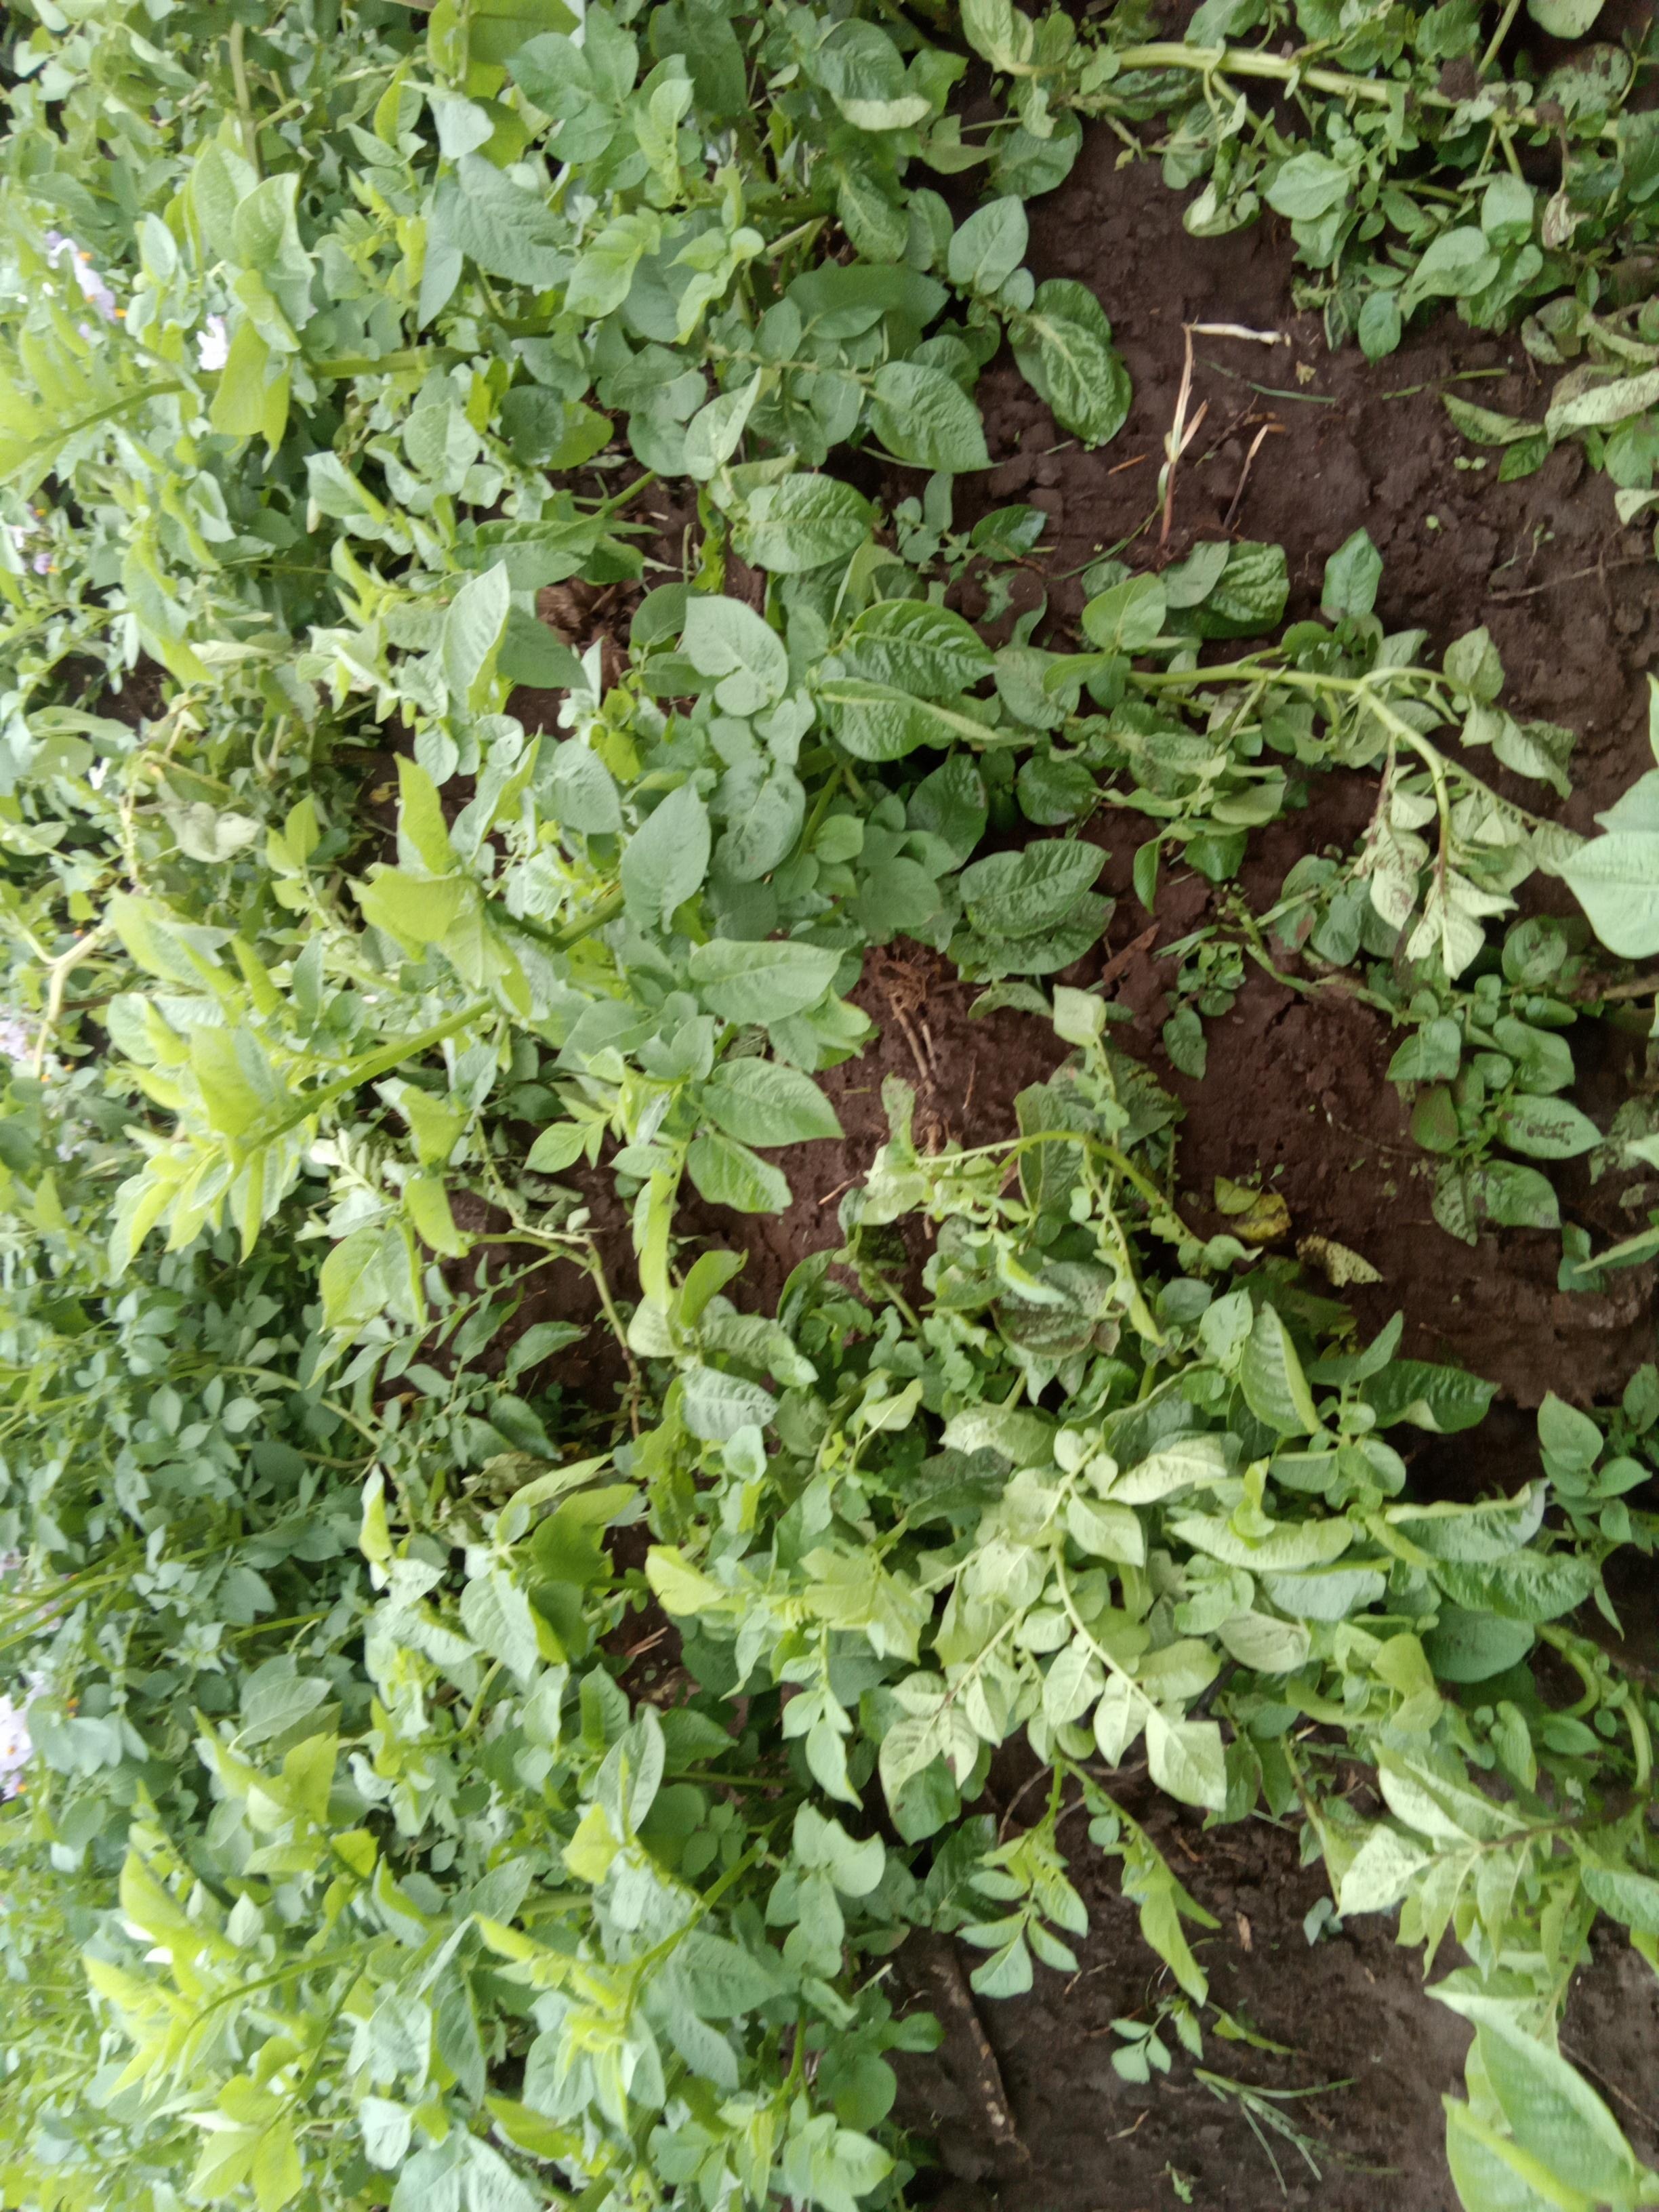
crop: potato
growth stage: vegetative
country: Kenya
